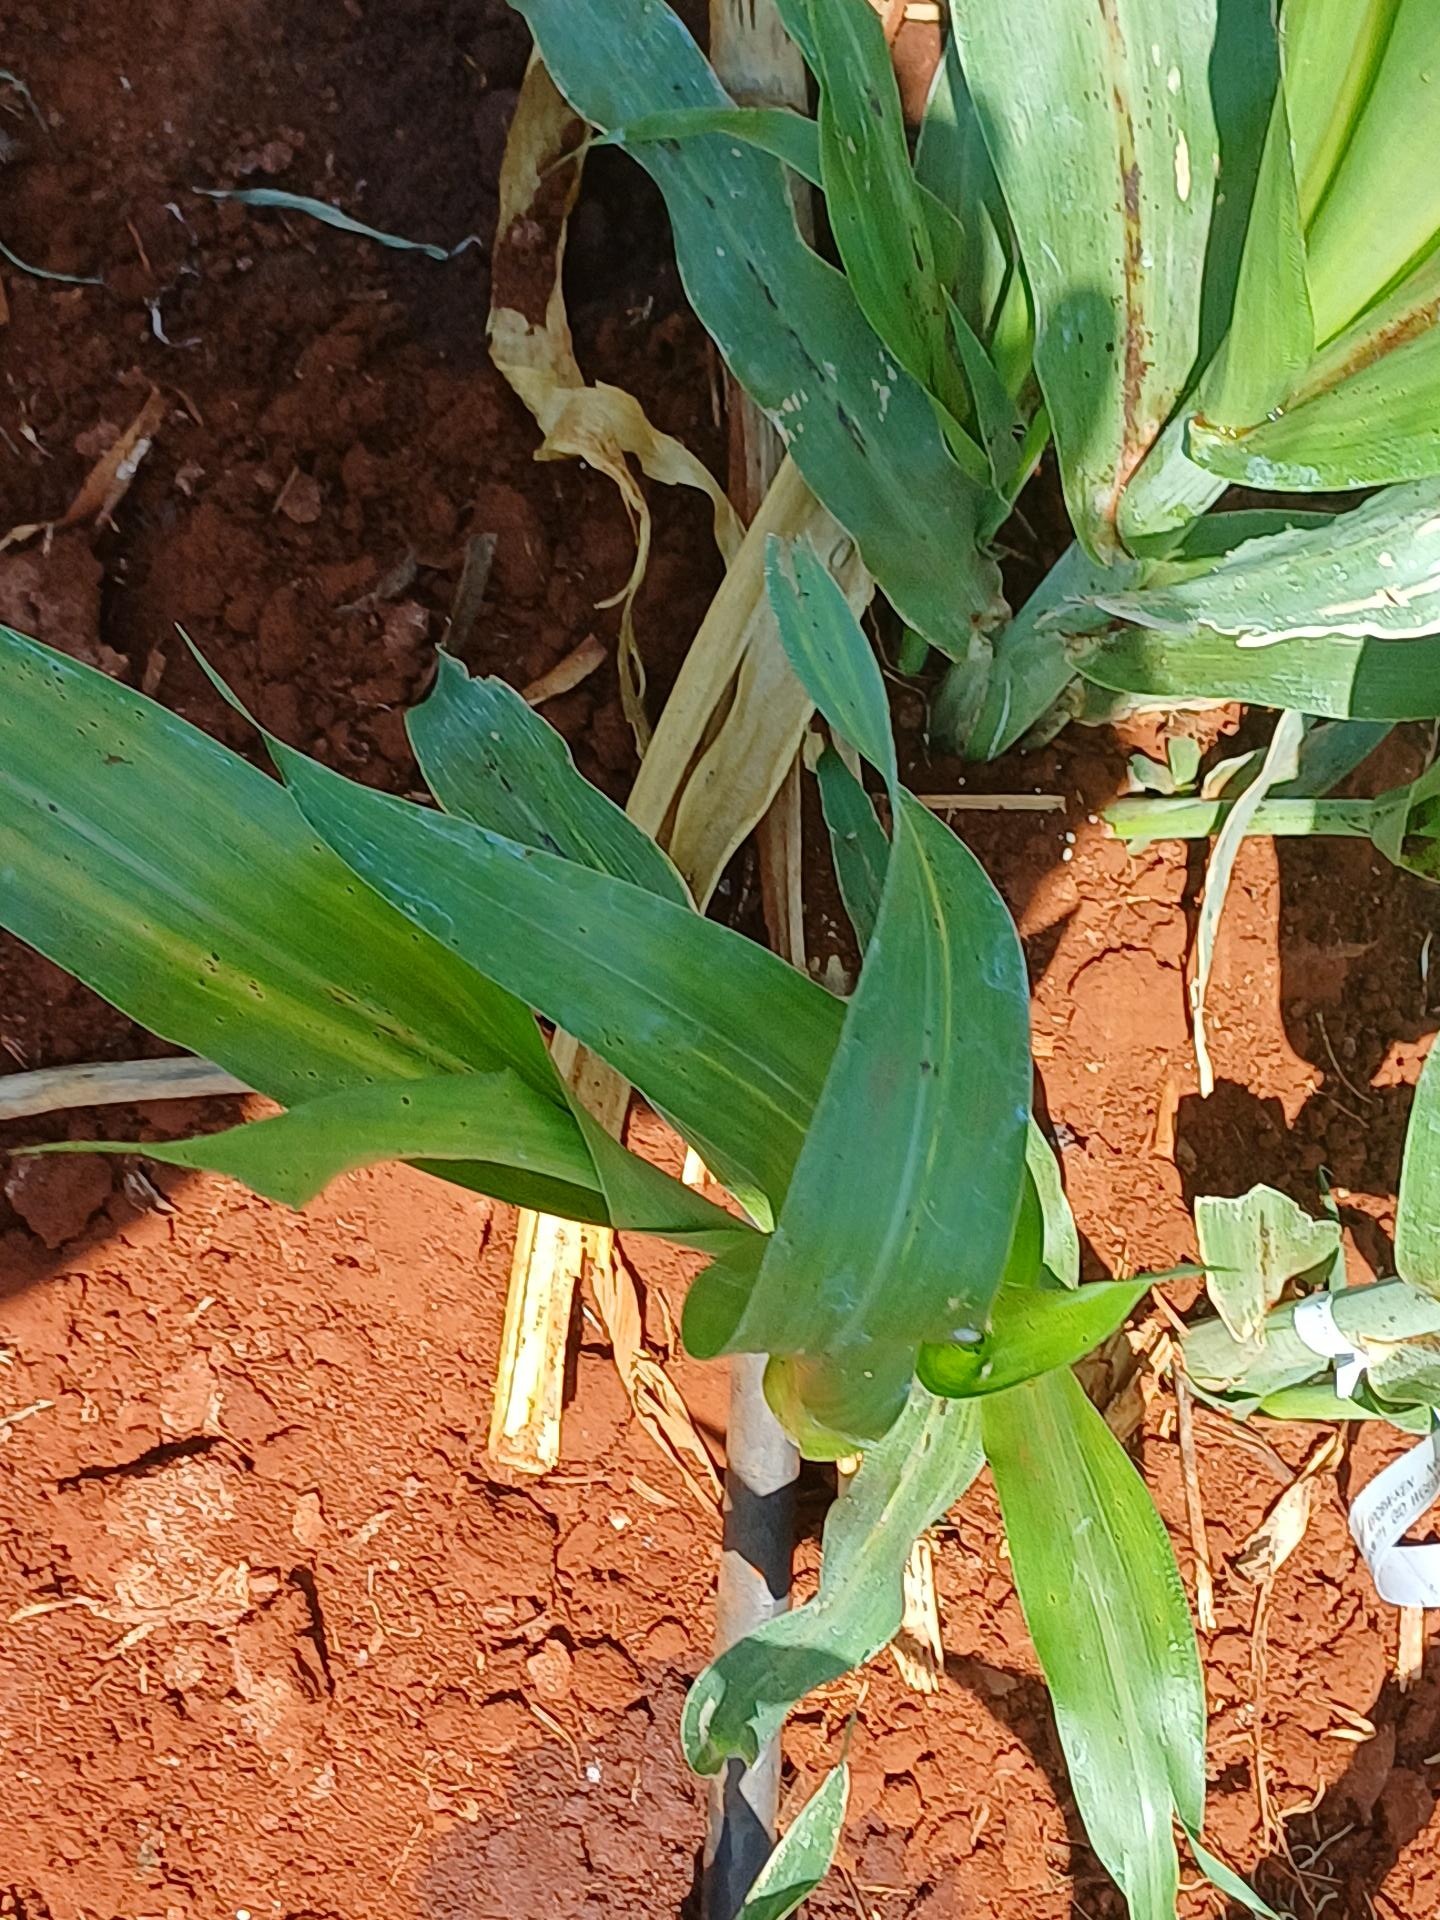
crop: sorghum
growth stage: vegetative
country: Kenya
